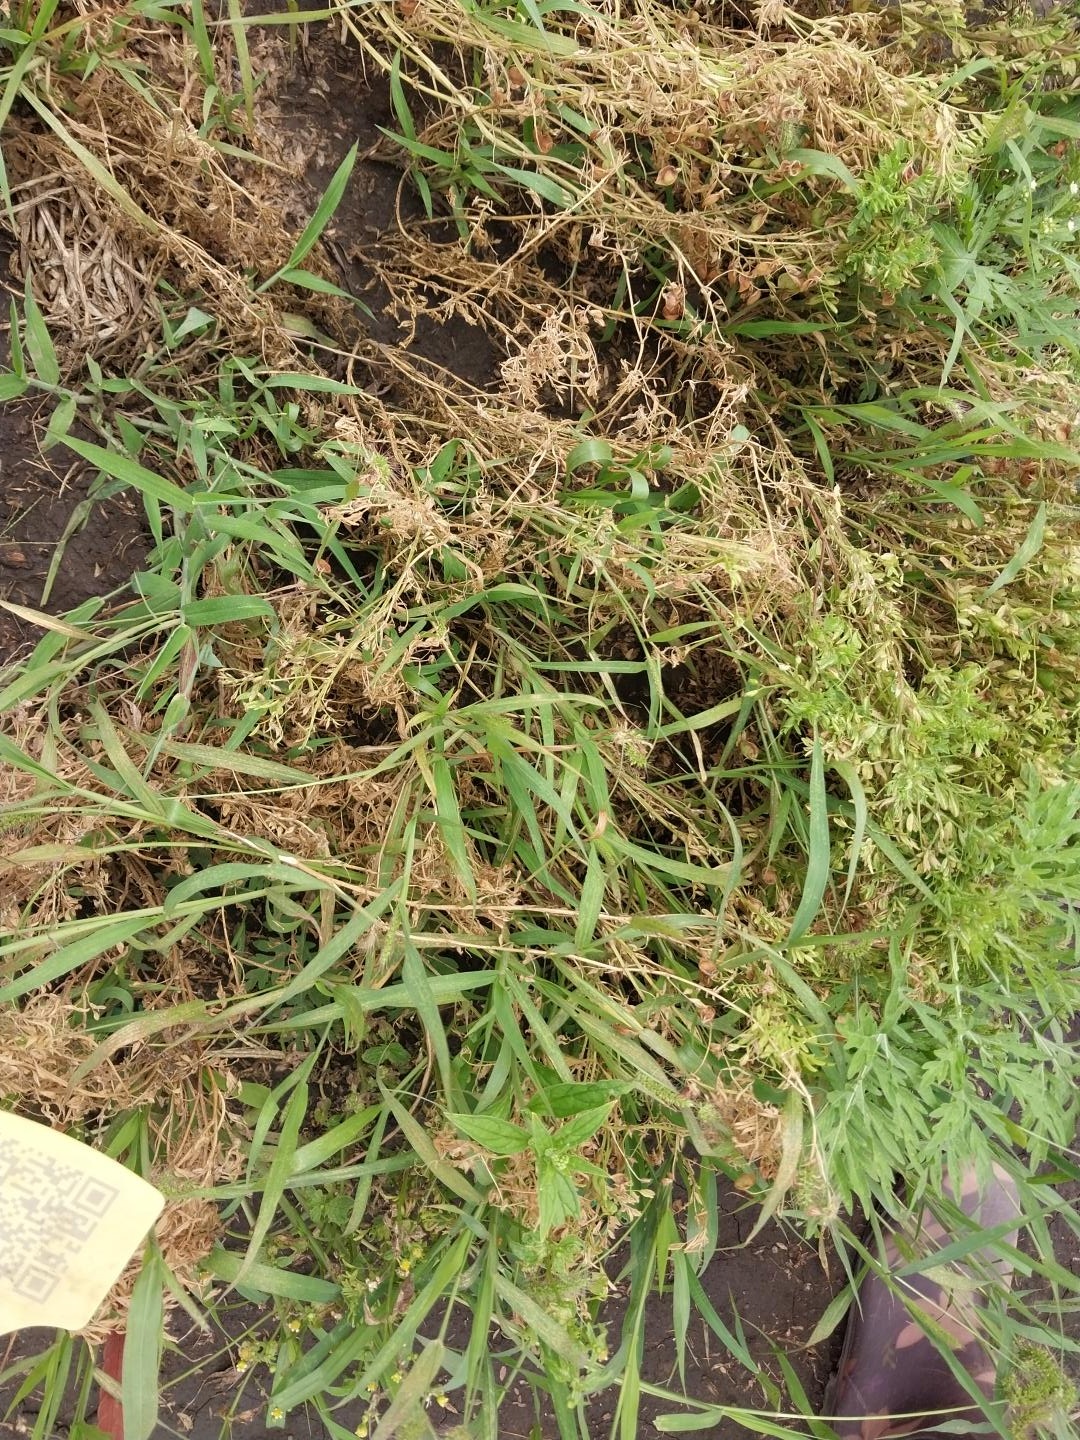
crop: lentil
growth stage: development pod
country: Tanzania
